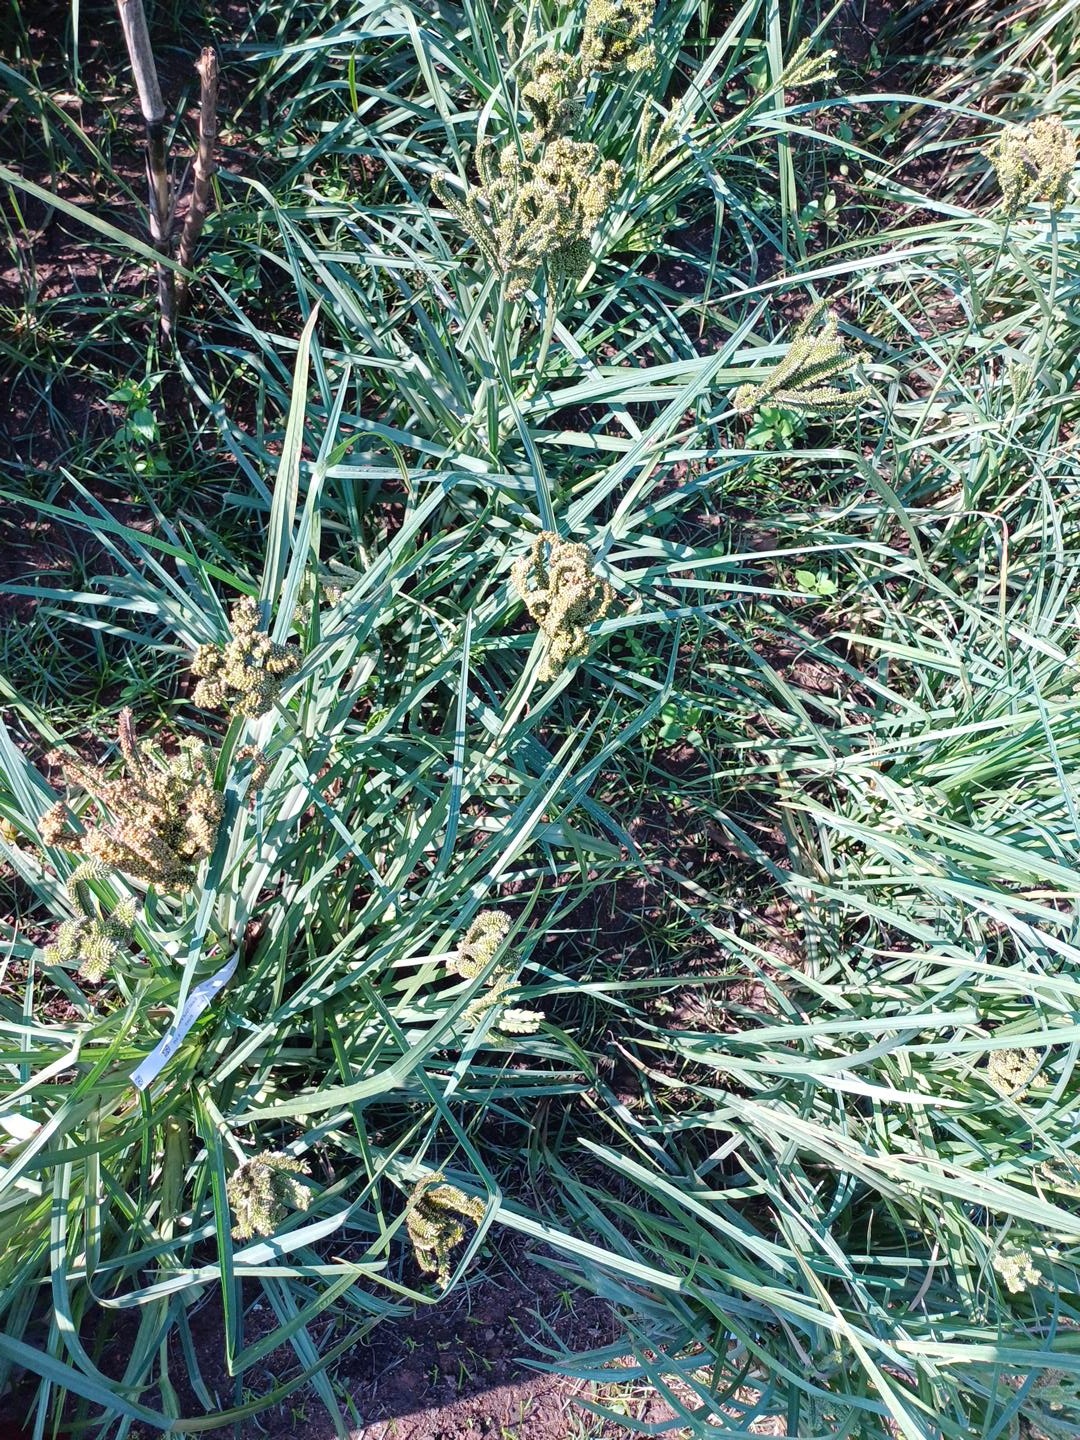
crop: finger millet
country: Kenya
